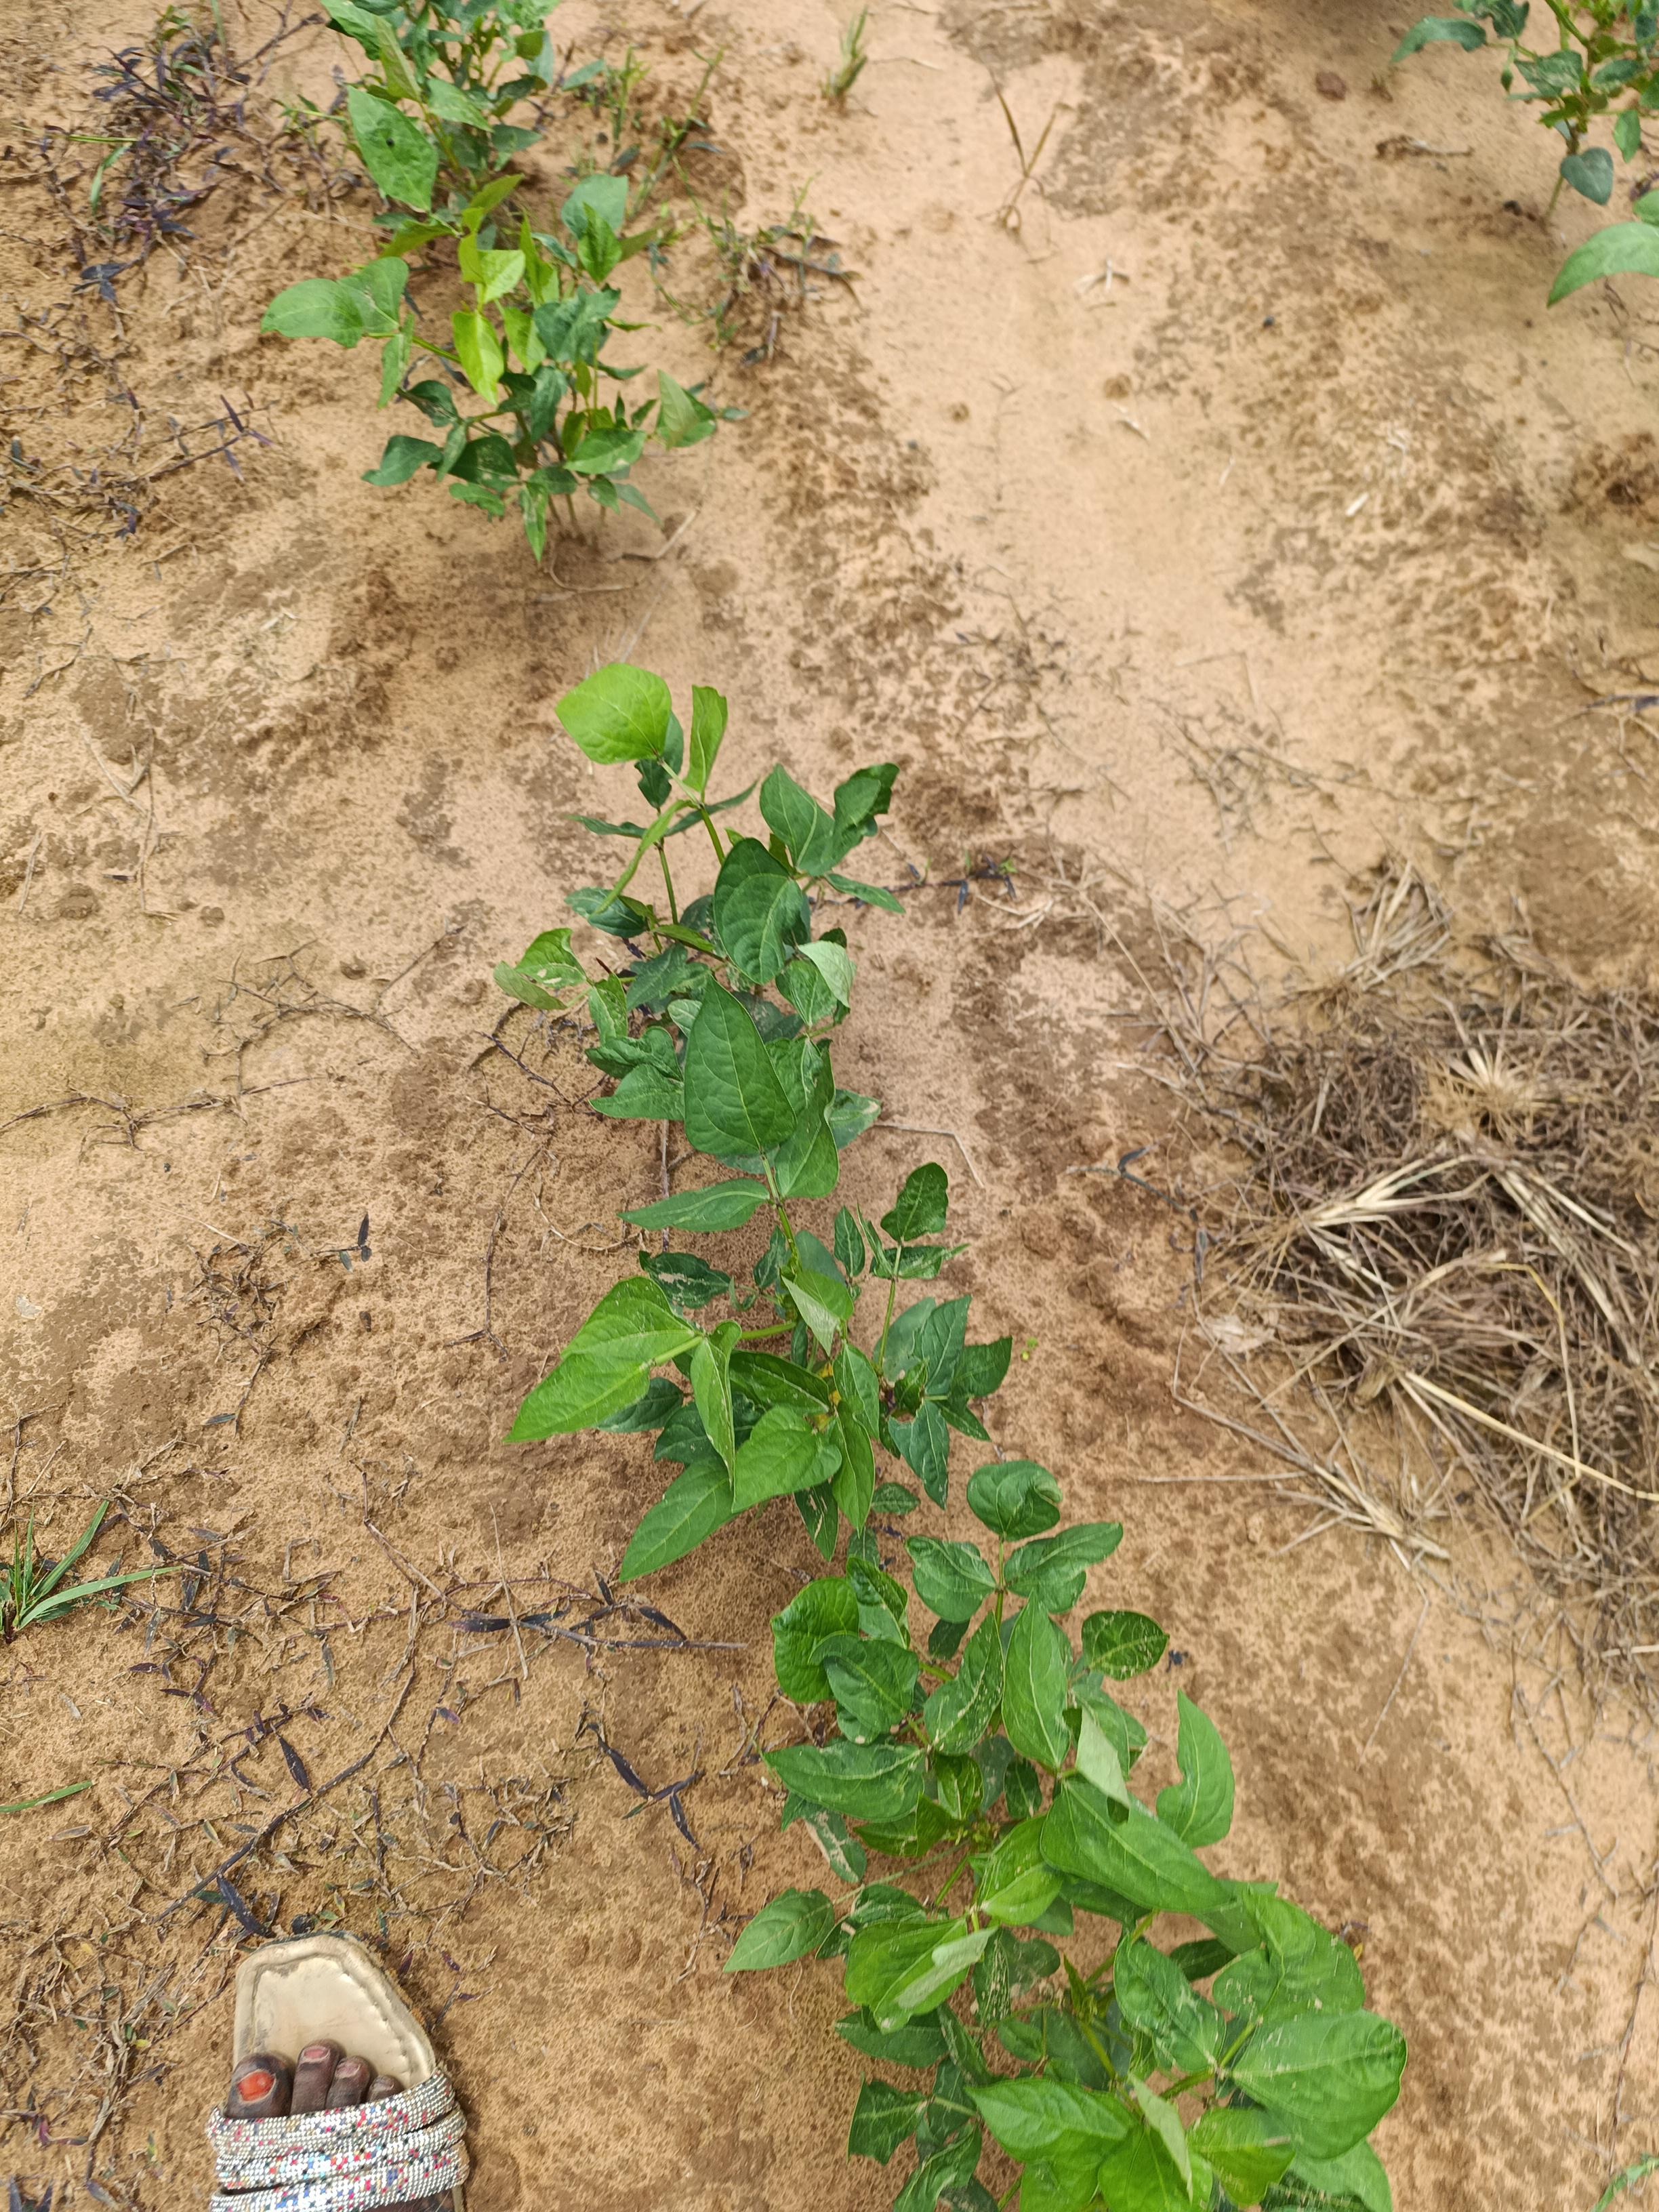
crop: cowpea
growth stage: emergence
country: Nigeria
